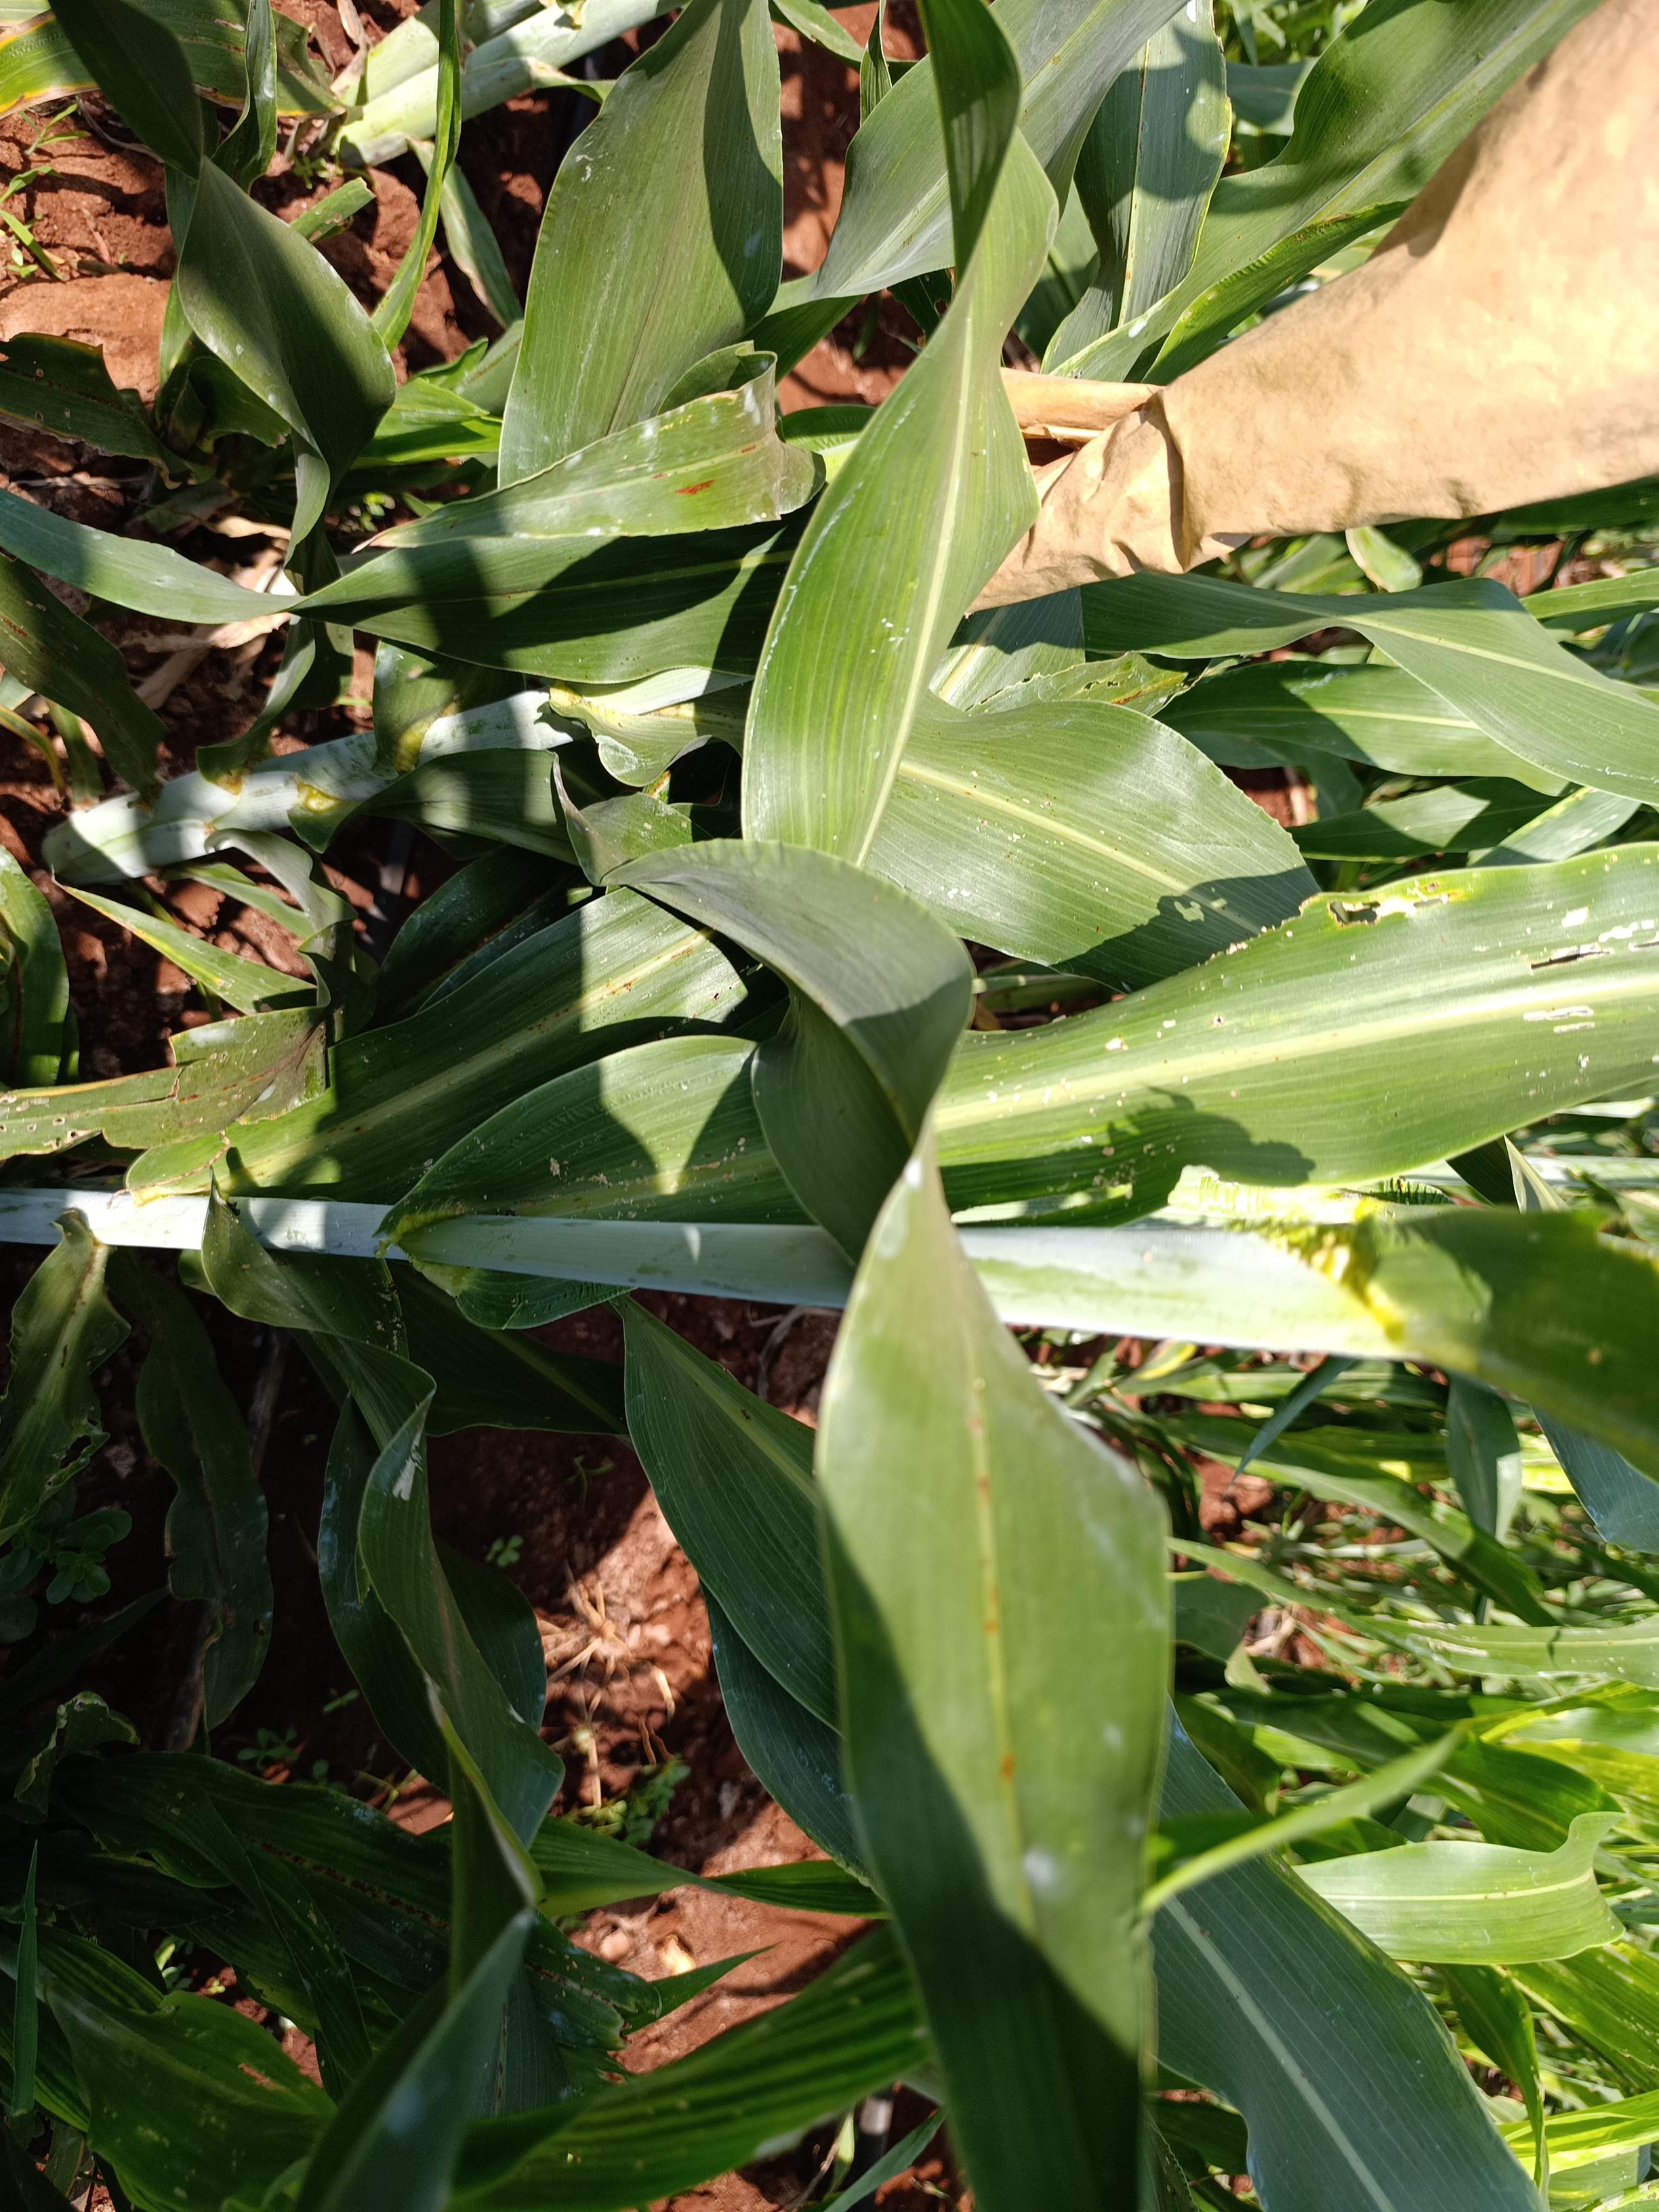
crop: sorghum
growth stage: heading tuber
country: Kenya
